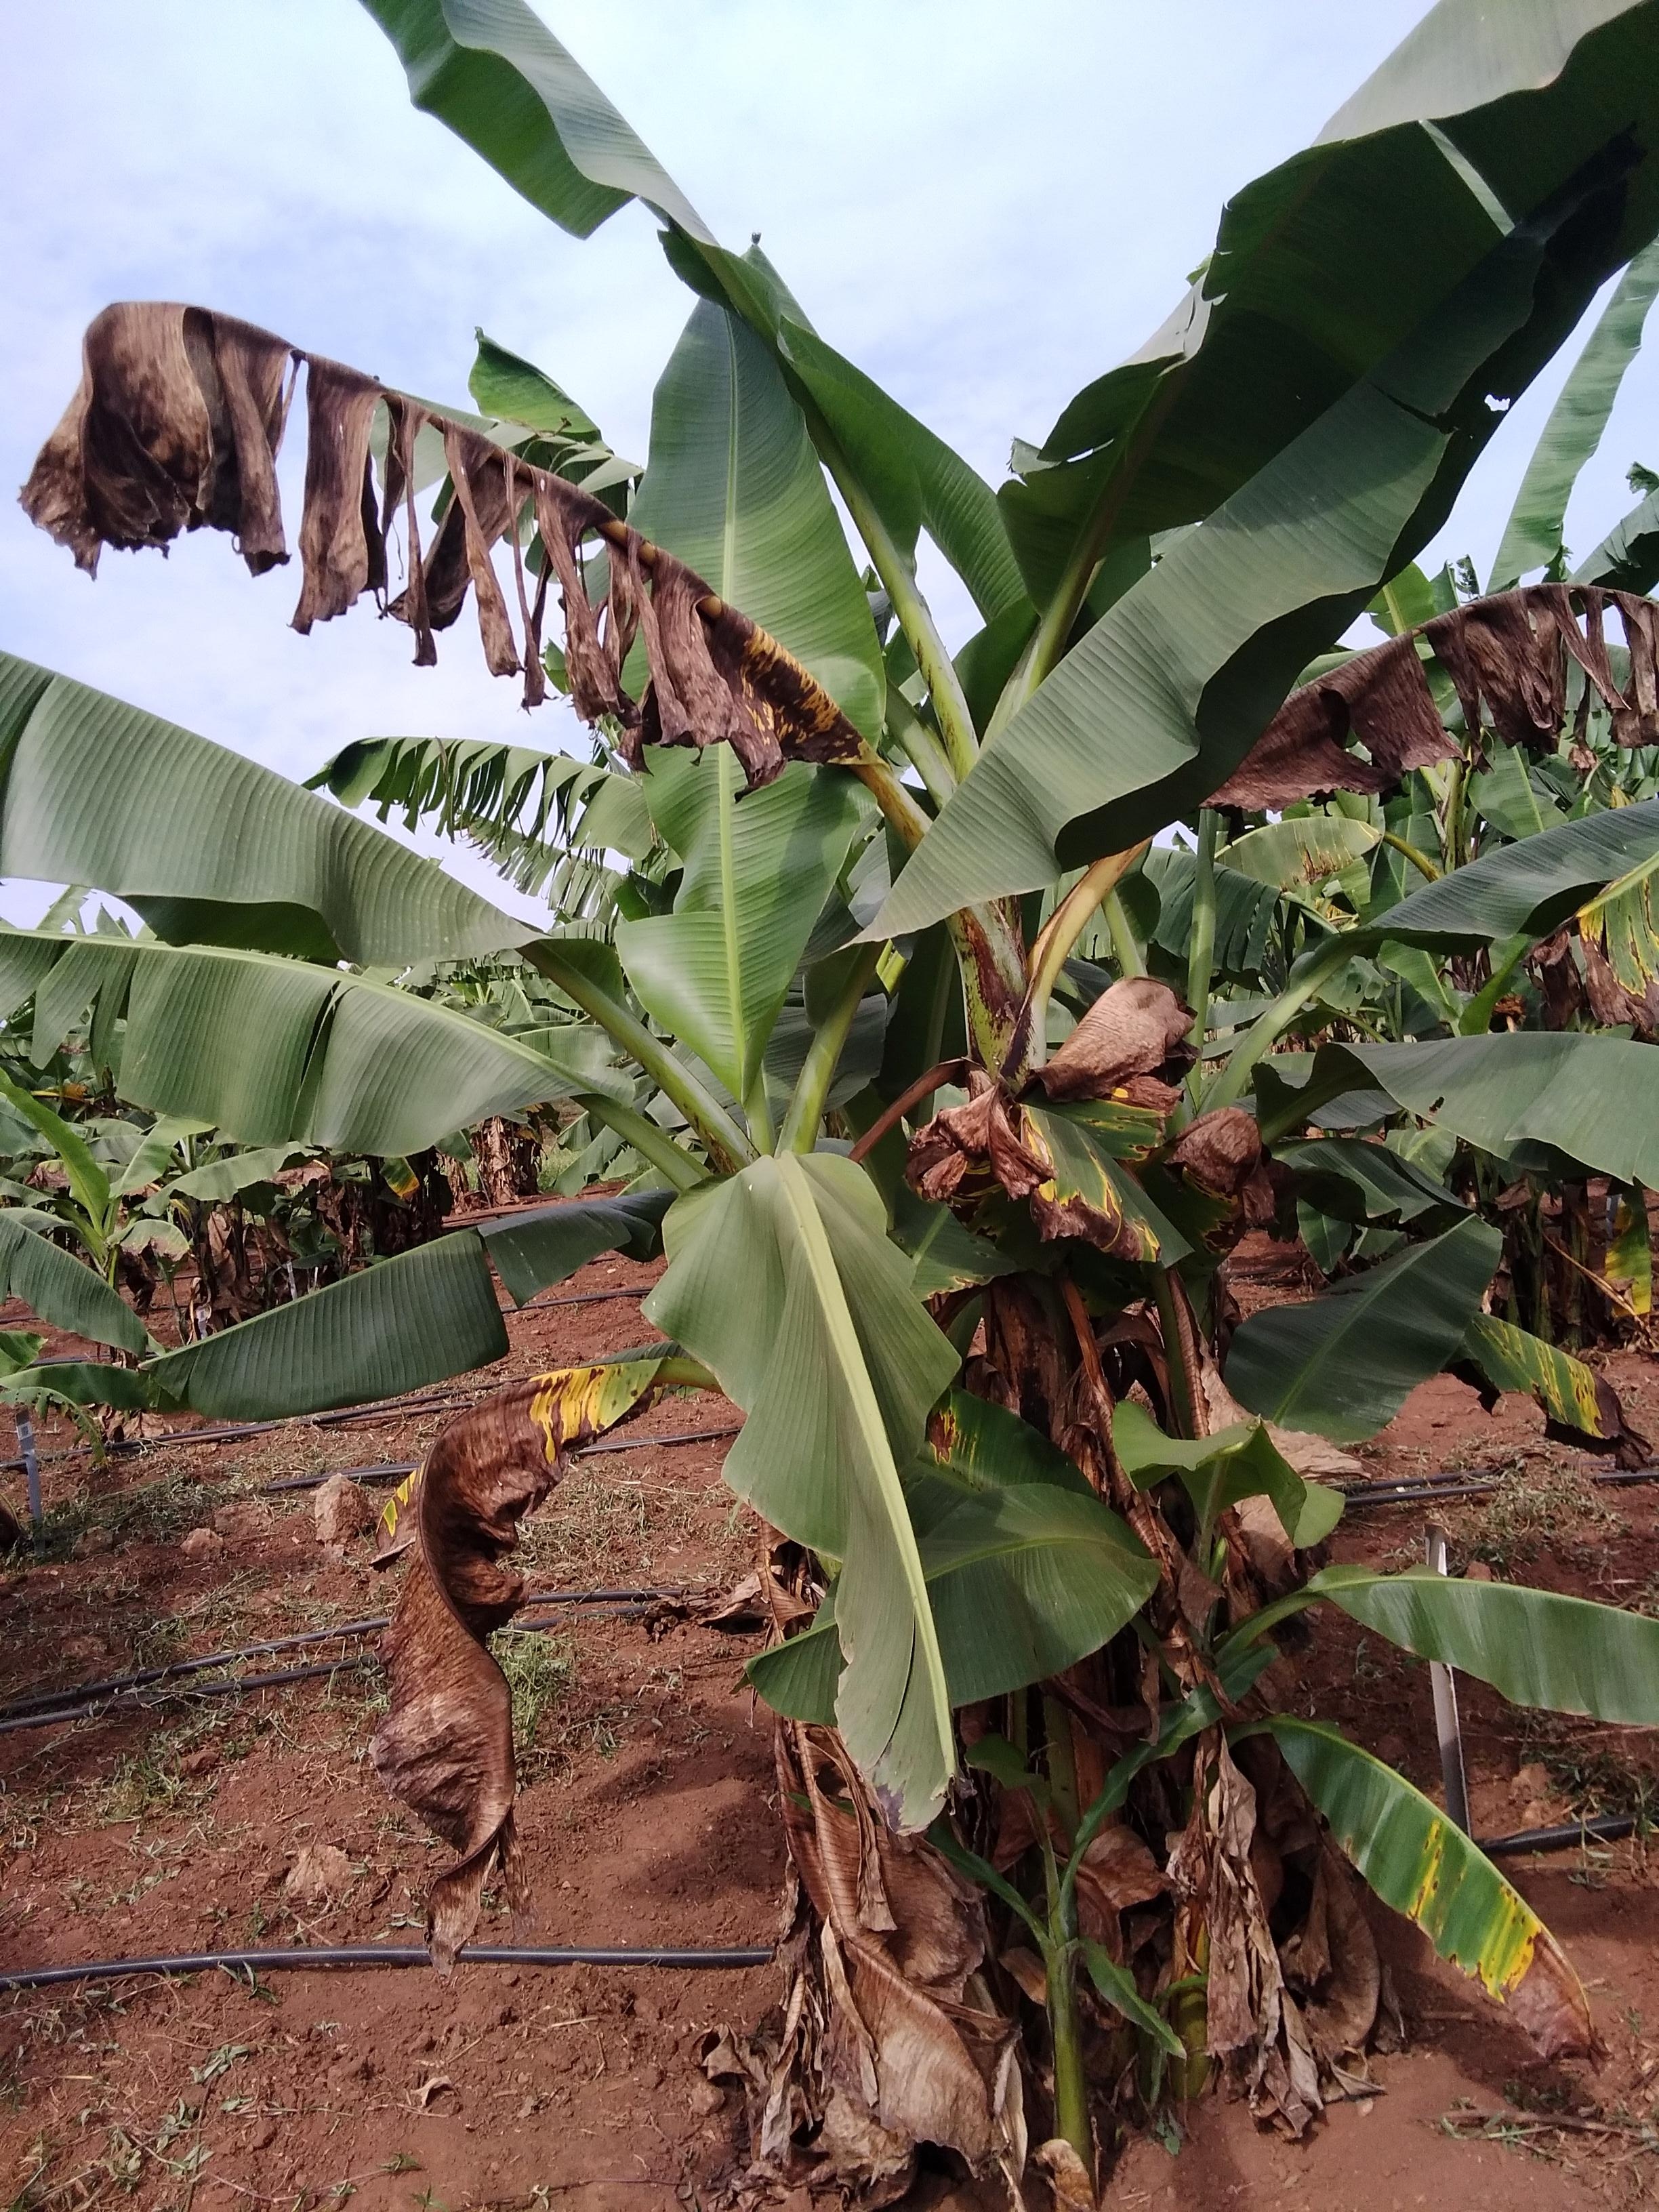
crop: banana
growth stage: vegetative
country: Uganda
